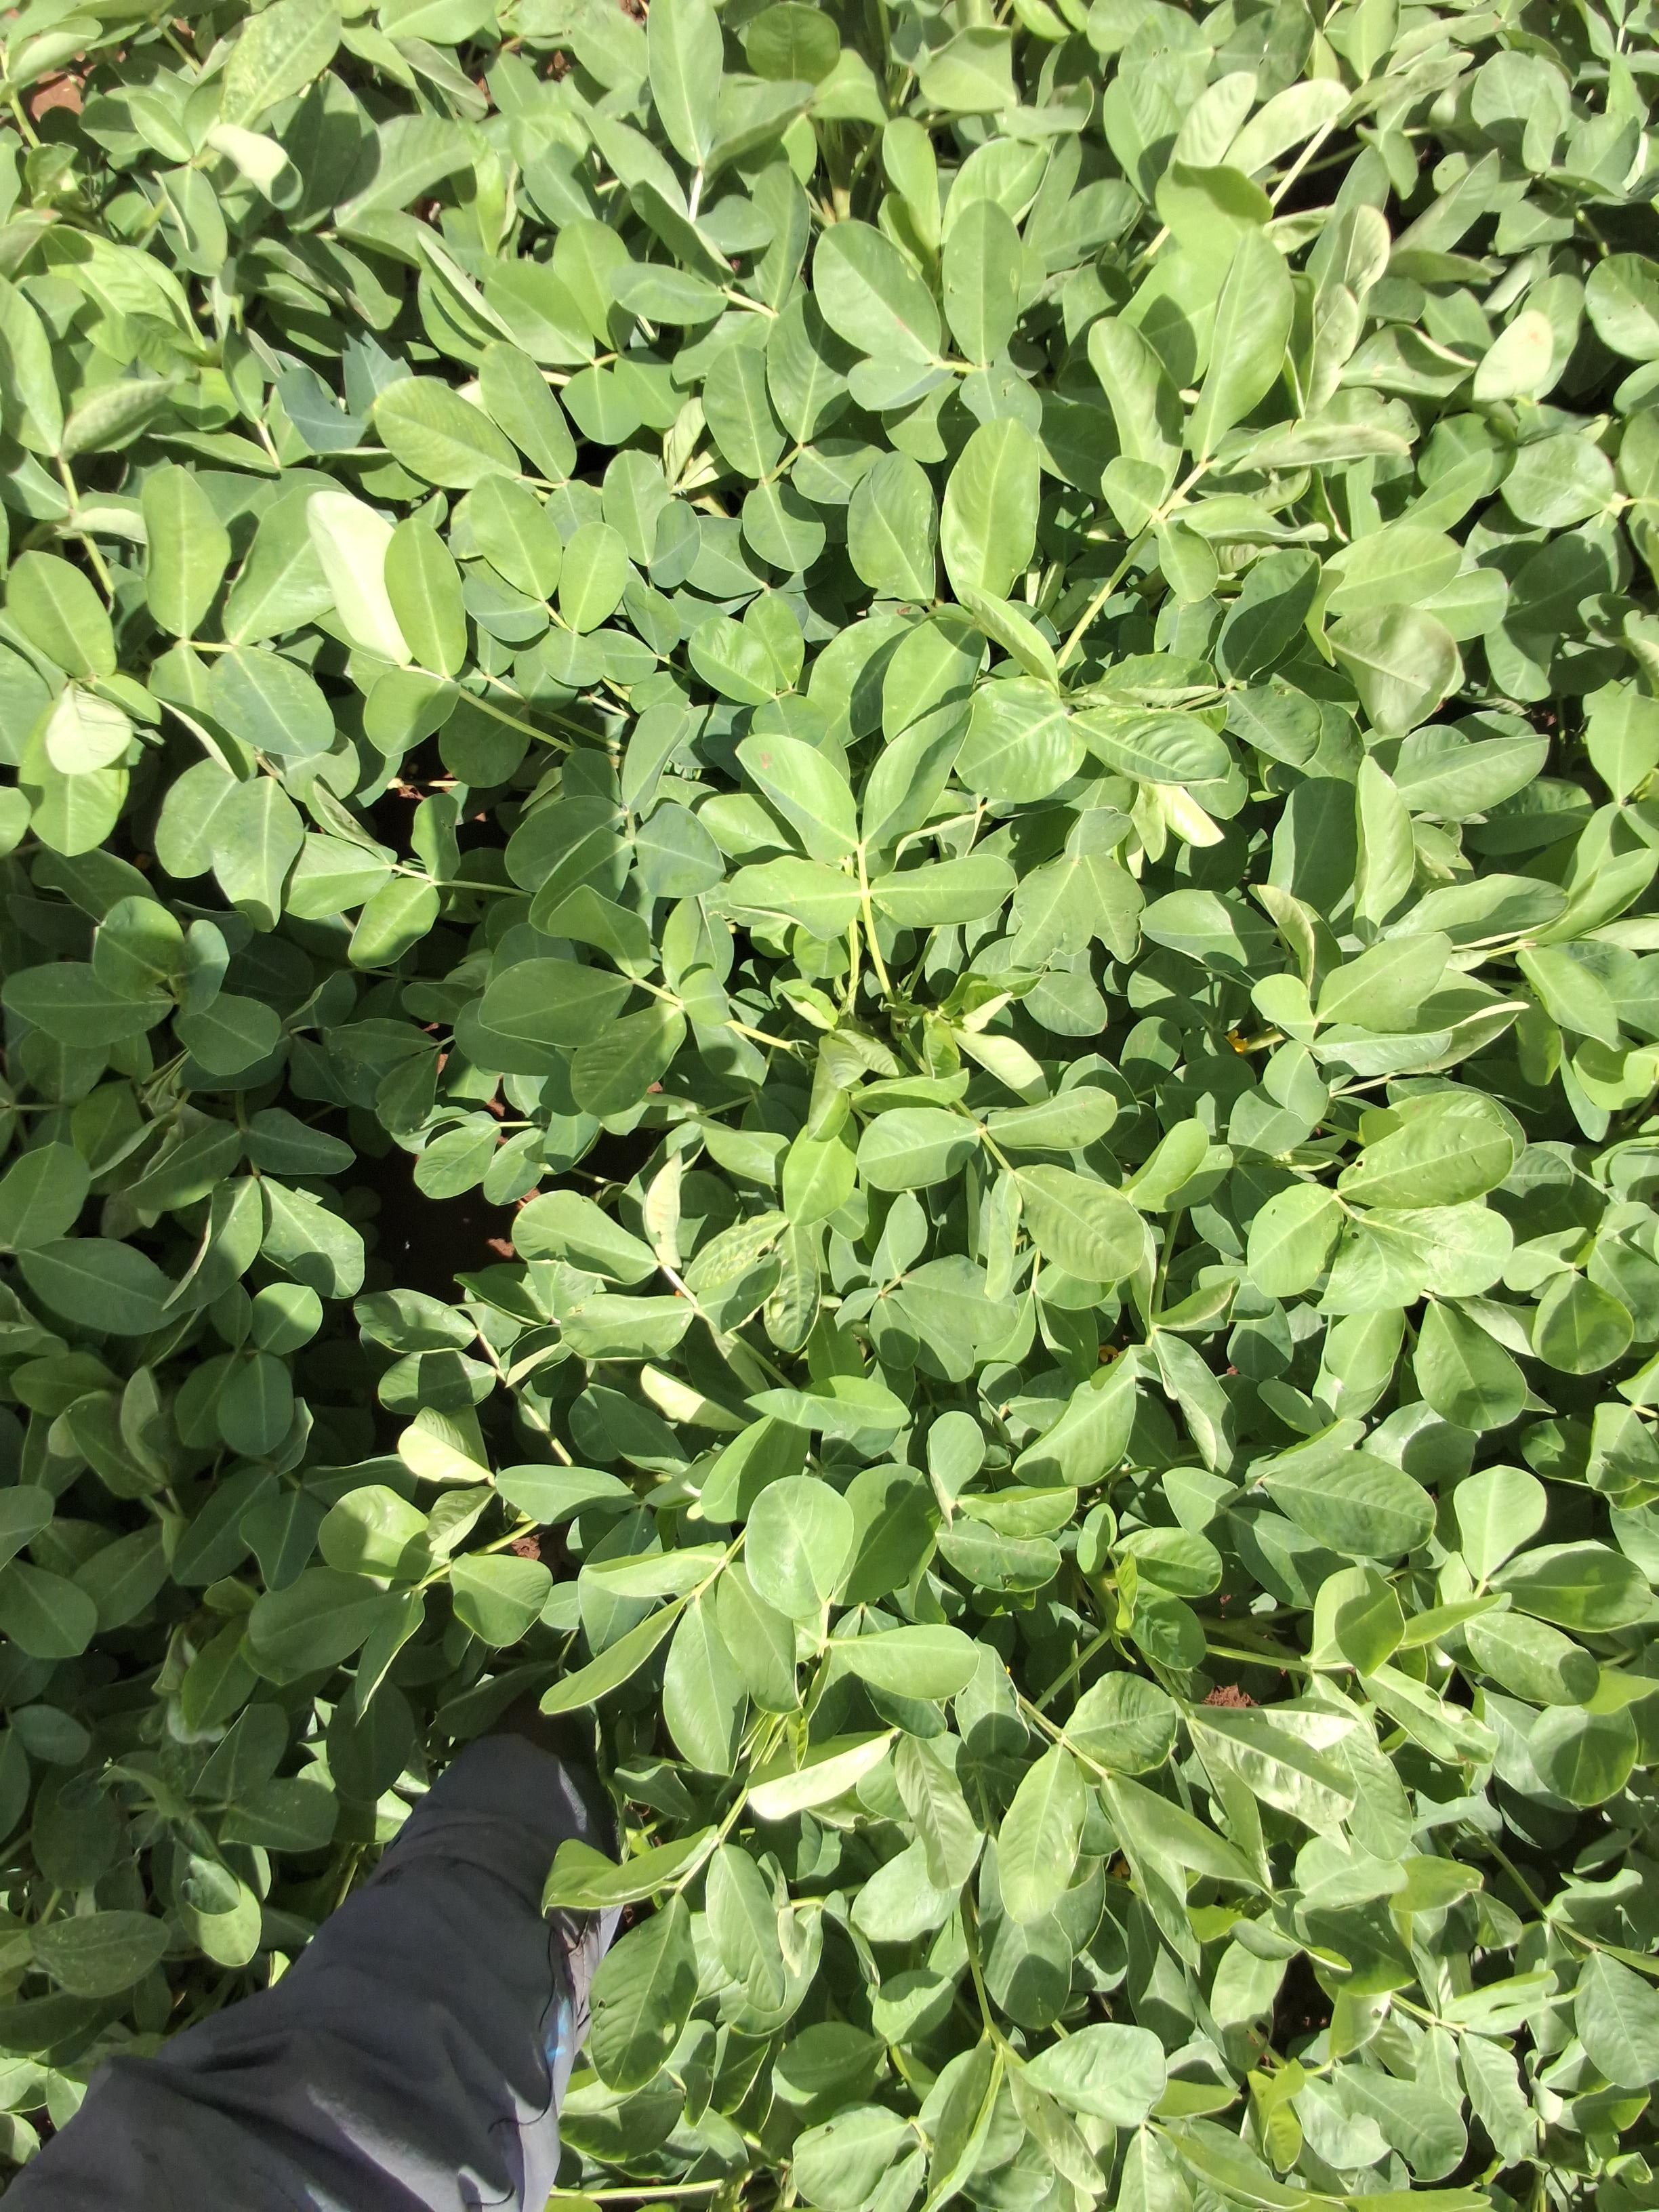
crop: groundnut
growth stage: flowering
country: Kenya
